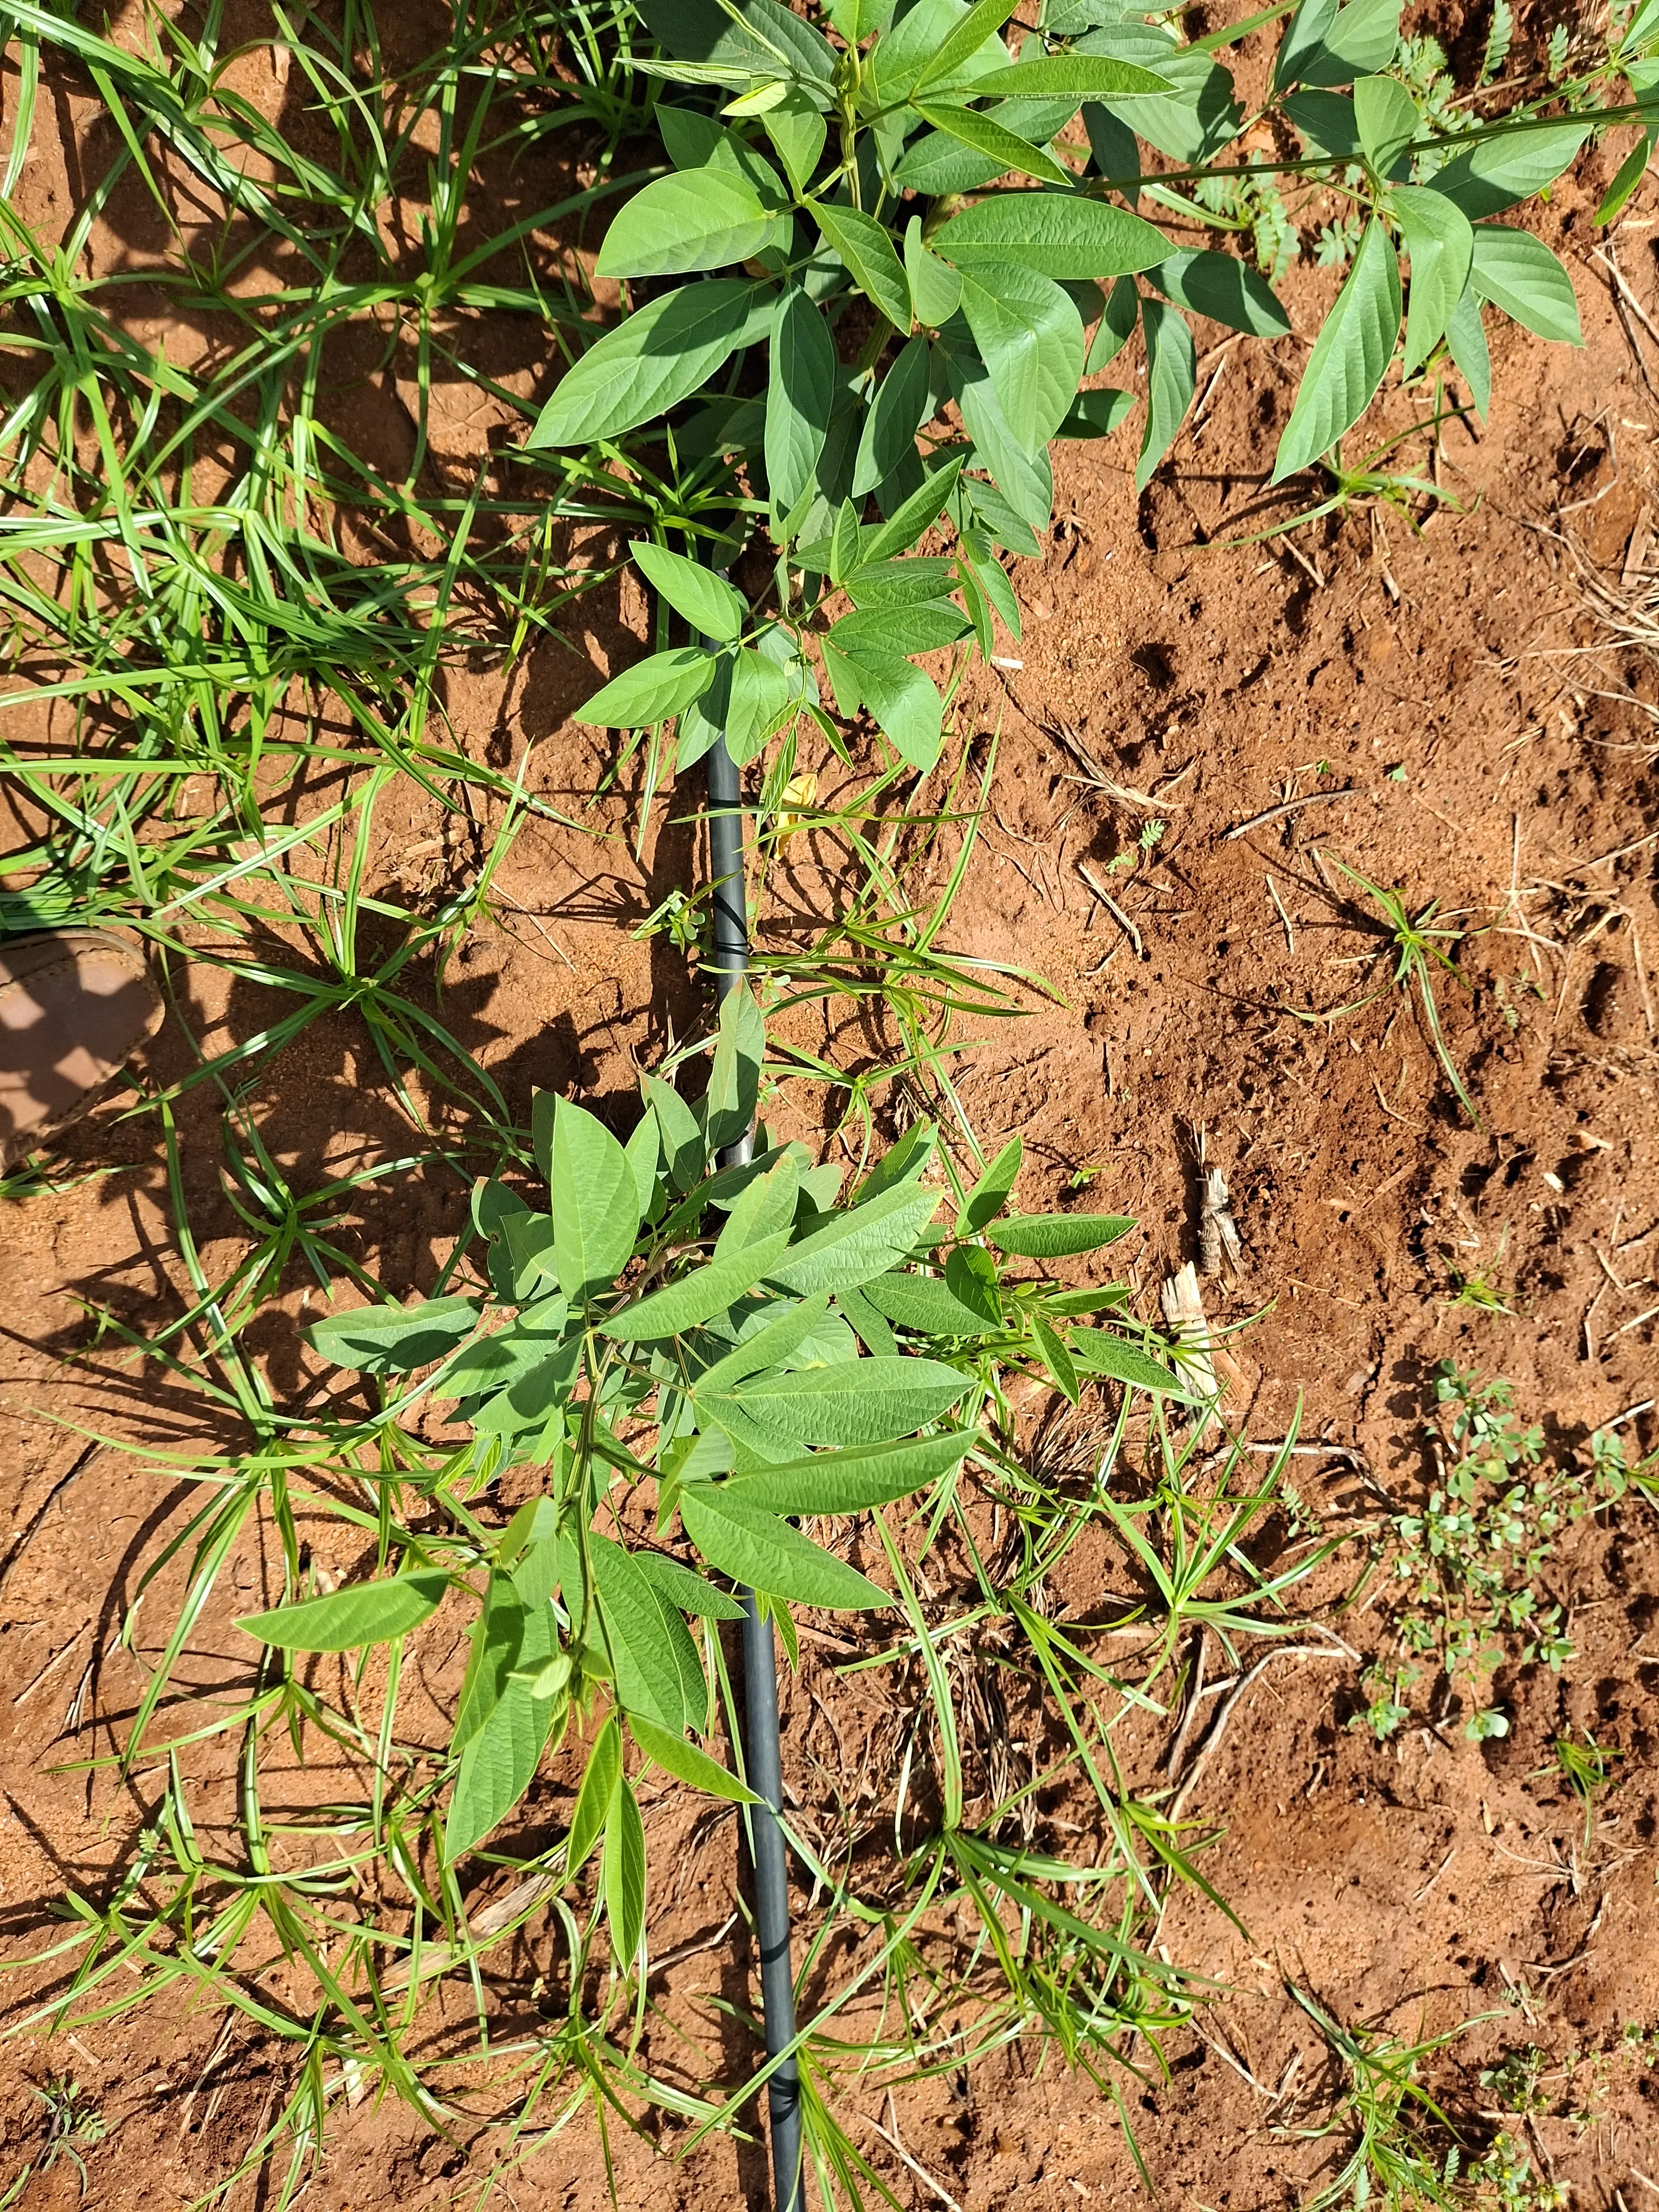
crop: pigeonpea
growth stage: vegetative
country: Kenya
